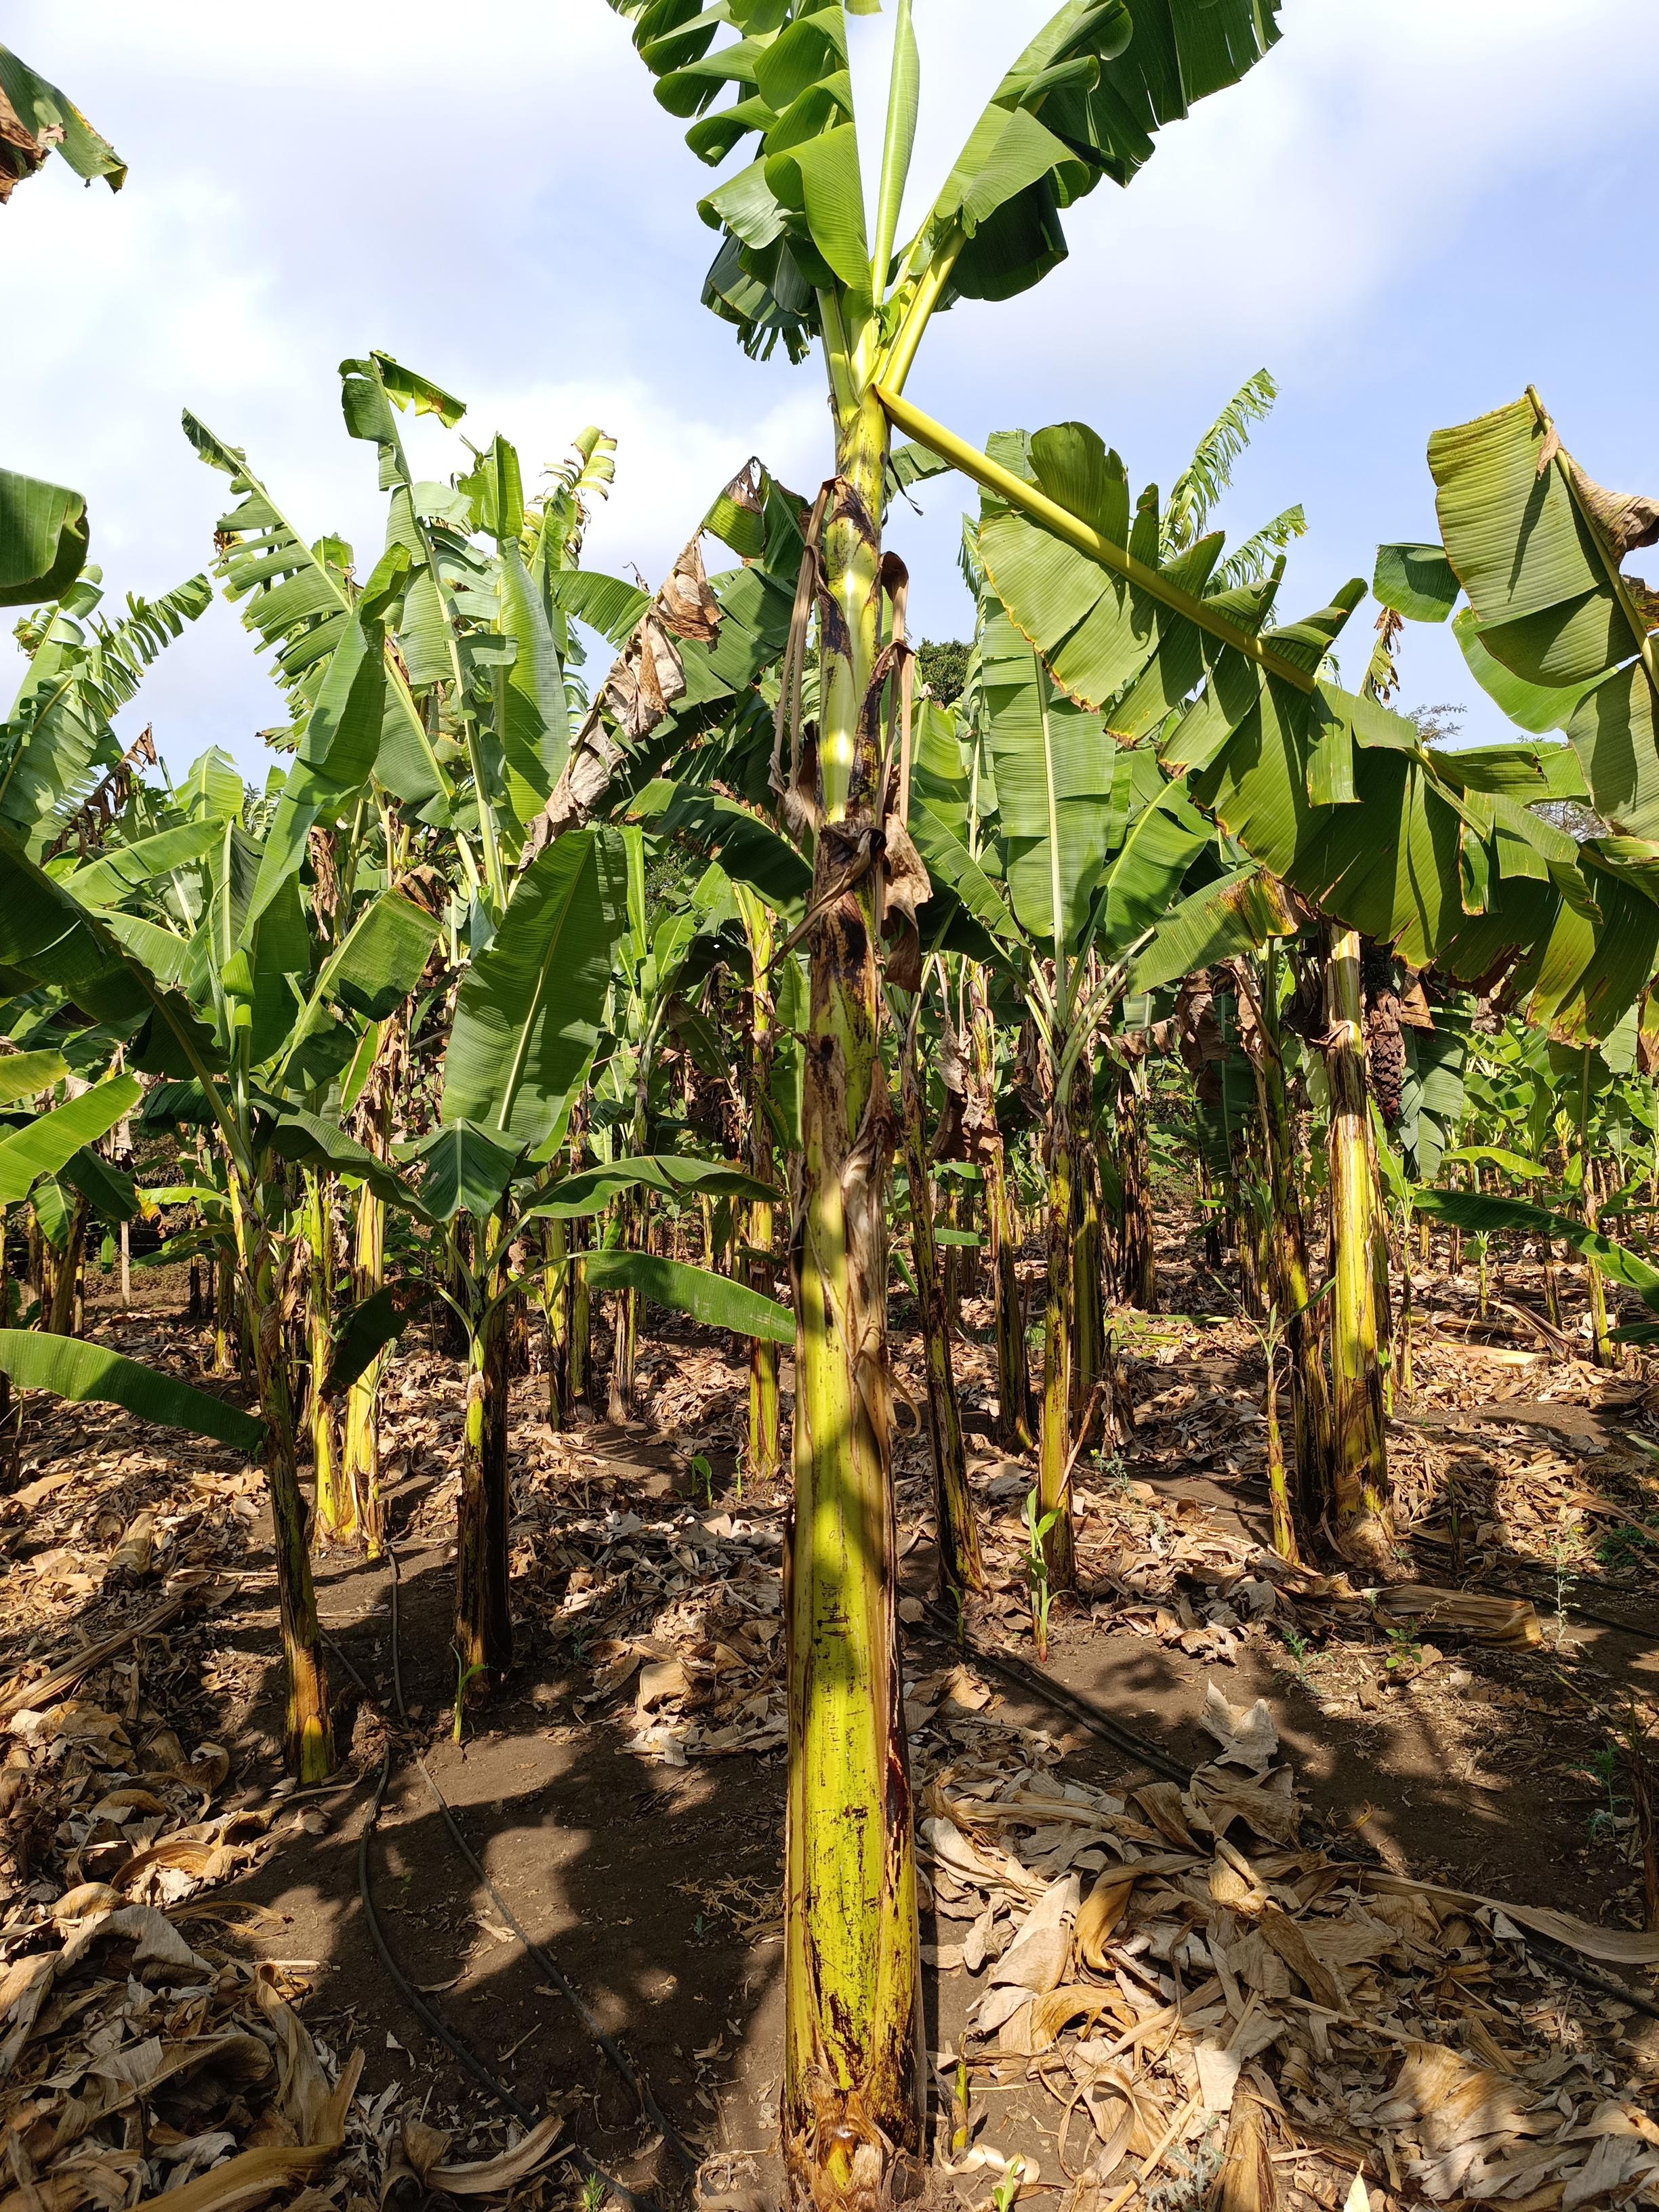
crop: banana
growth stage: vegetative
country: Tanzania
